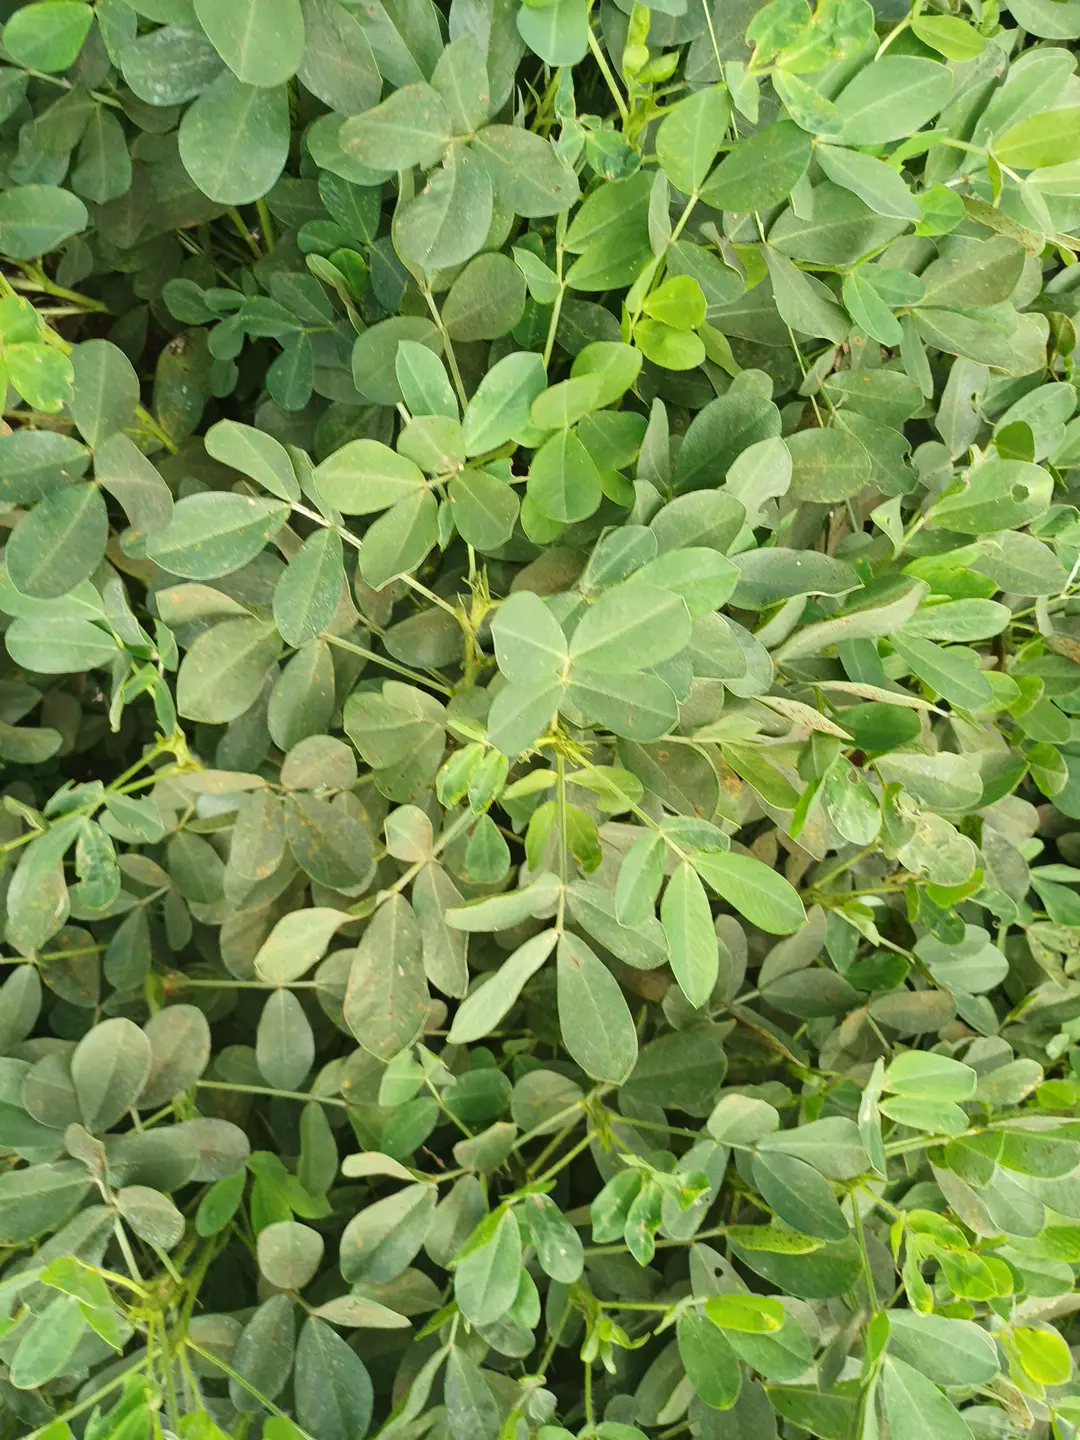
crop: groundnut
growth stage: pegging
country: Kenya
